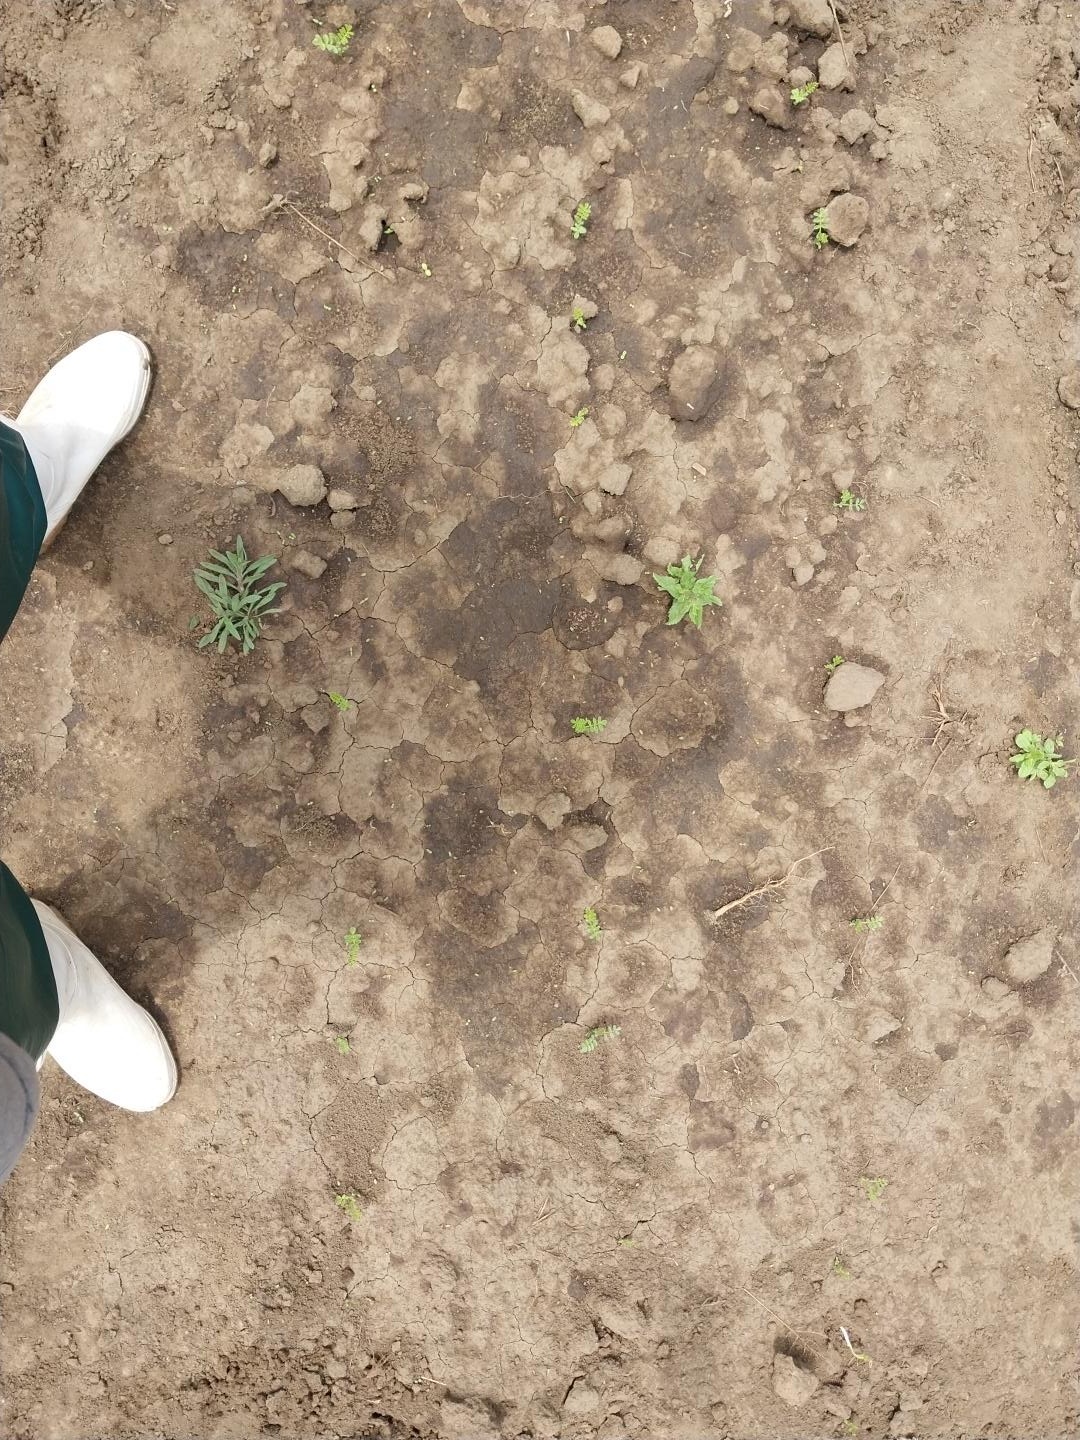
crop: chickpea
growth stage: emergence
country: Tanzania
